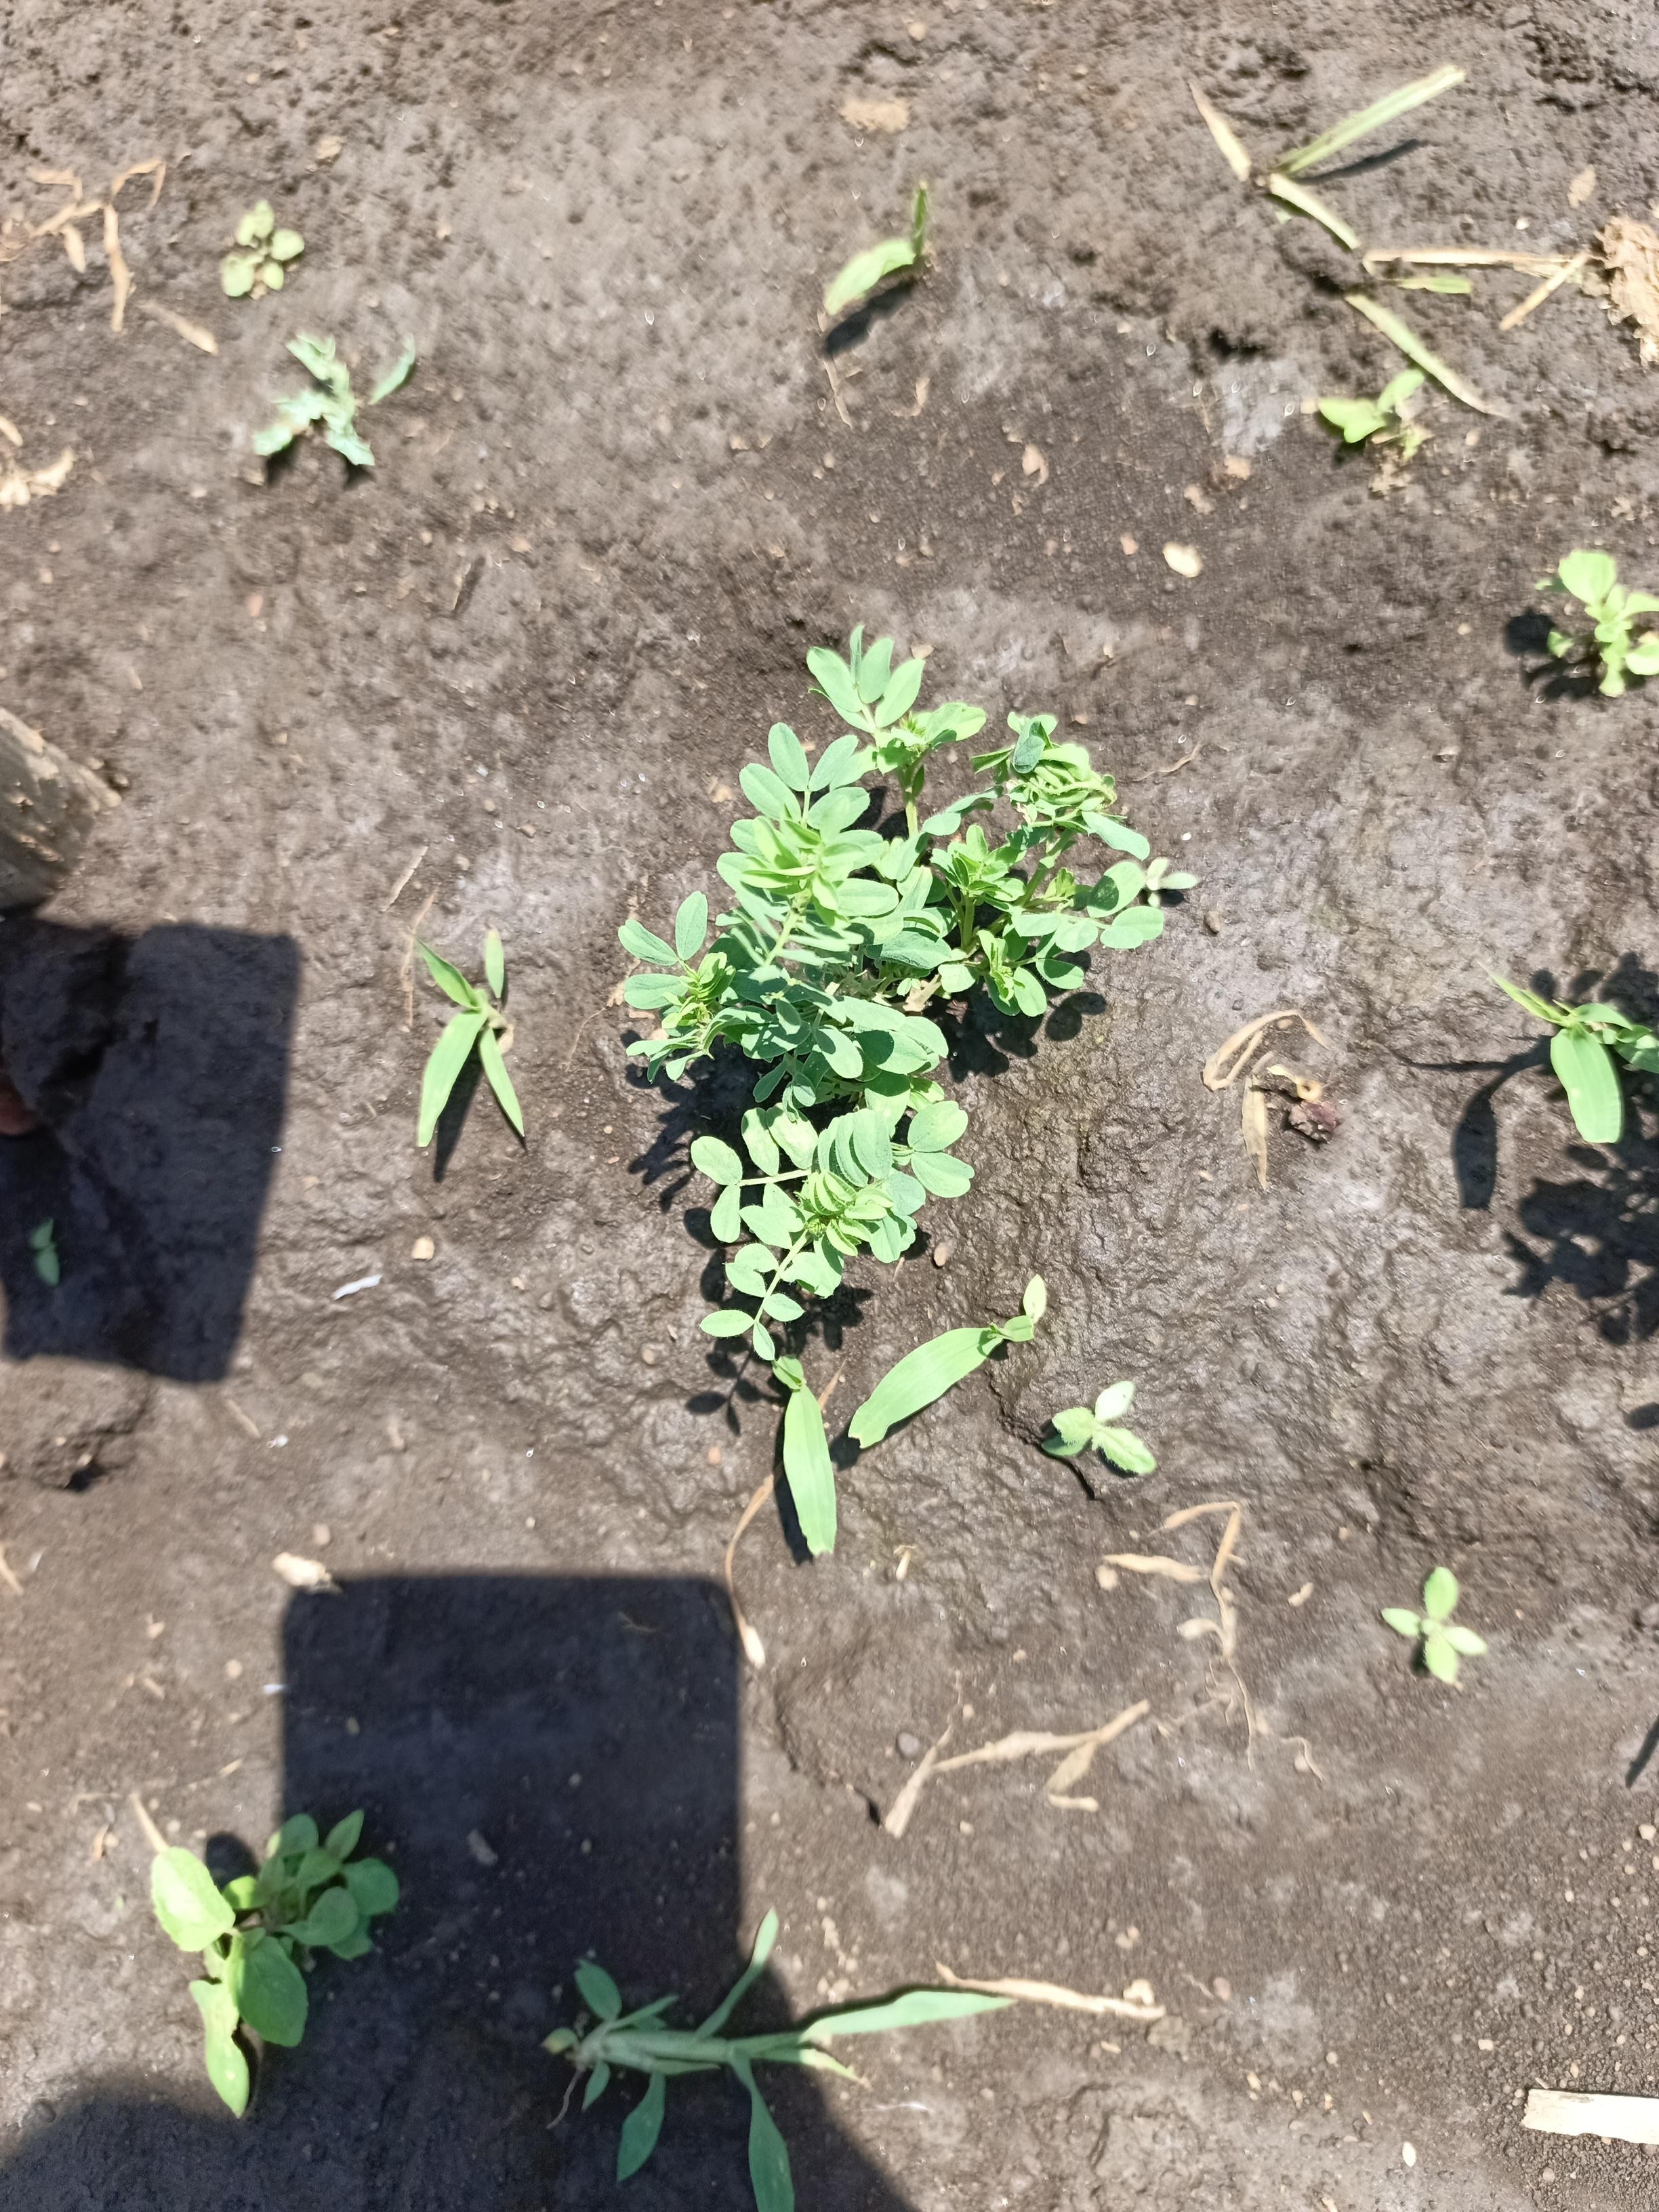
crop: lentil
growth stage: vegetative
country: Tanzania
